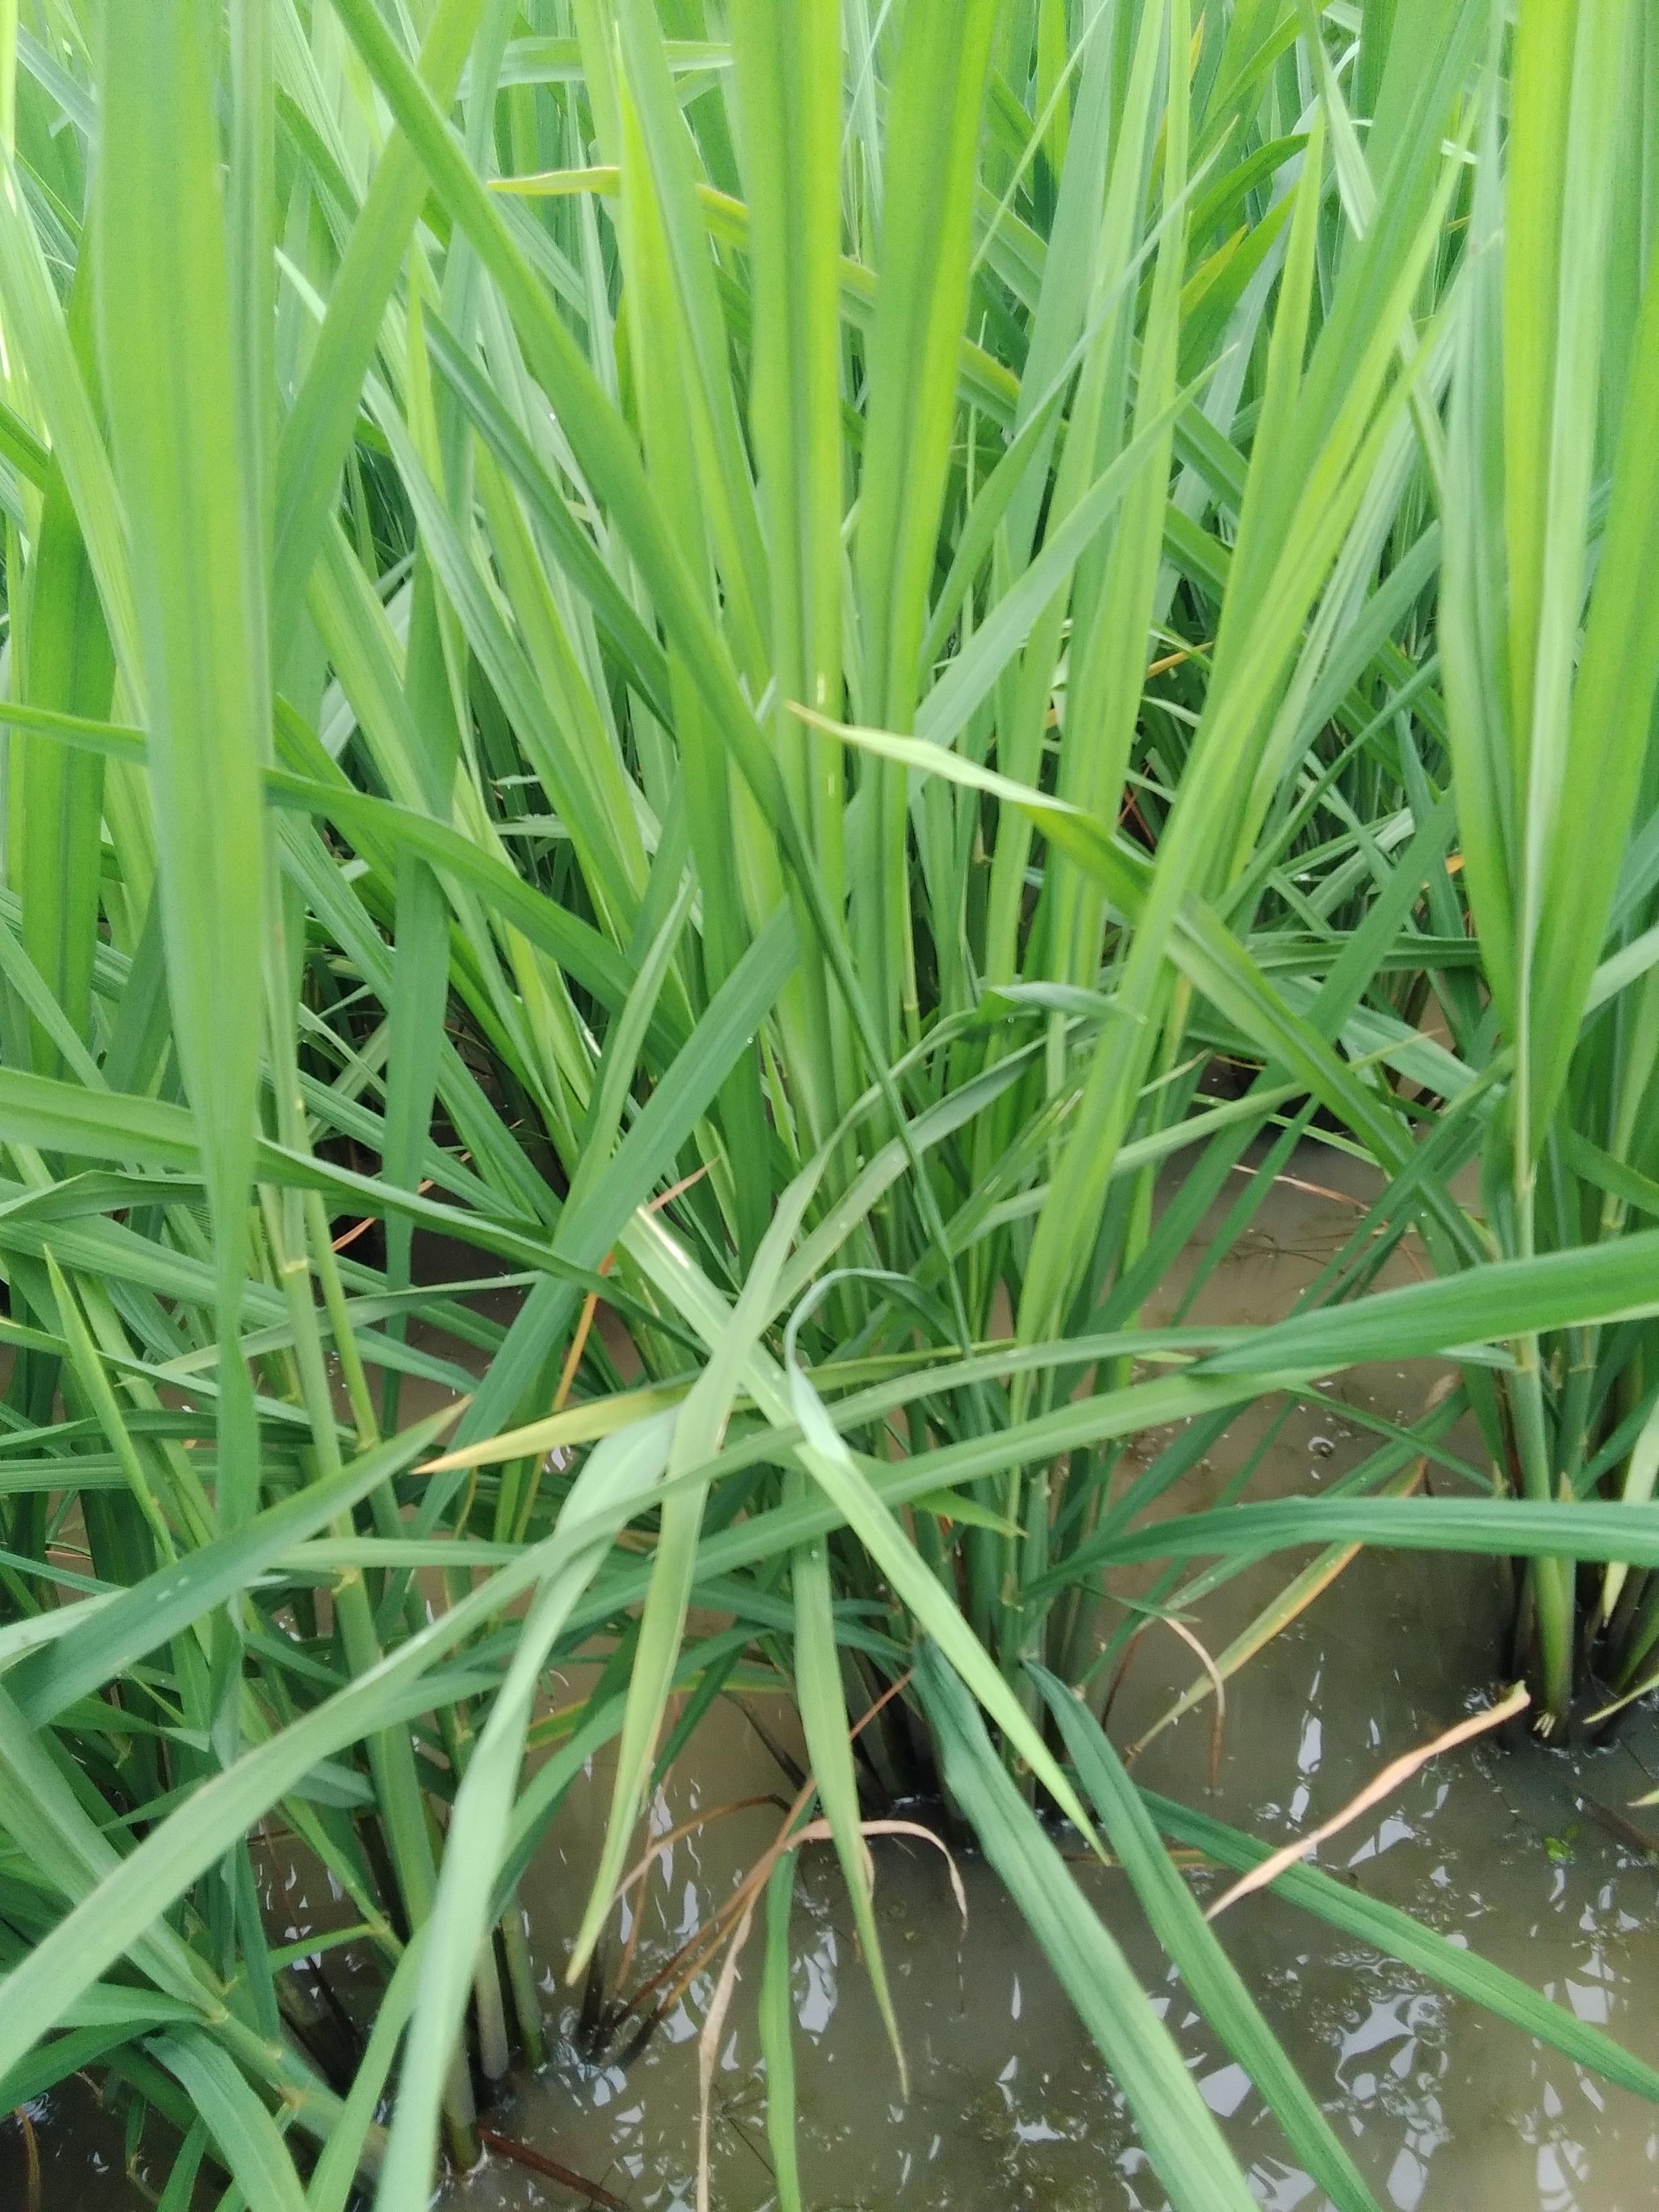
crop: rice
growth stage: elongation stem
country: Nigeria
